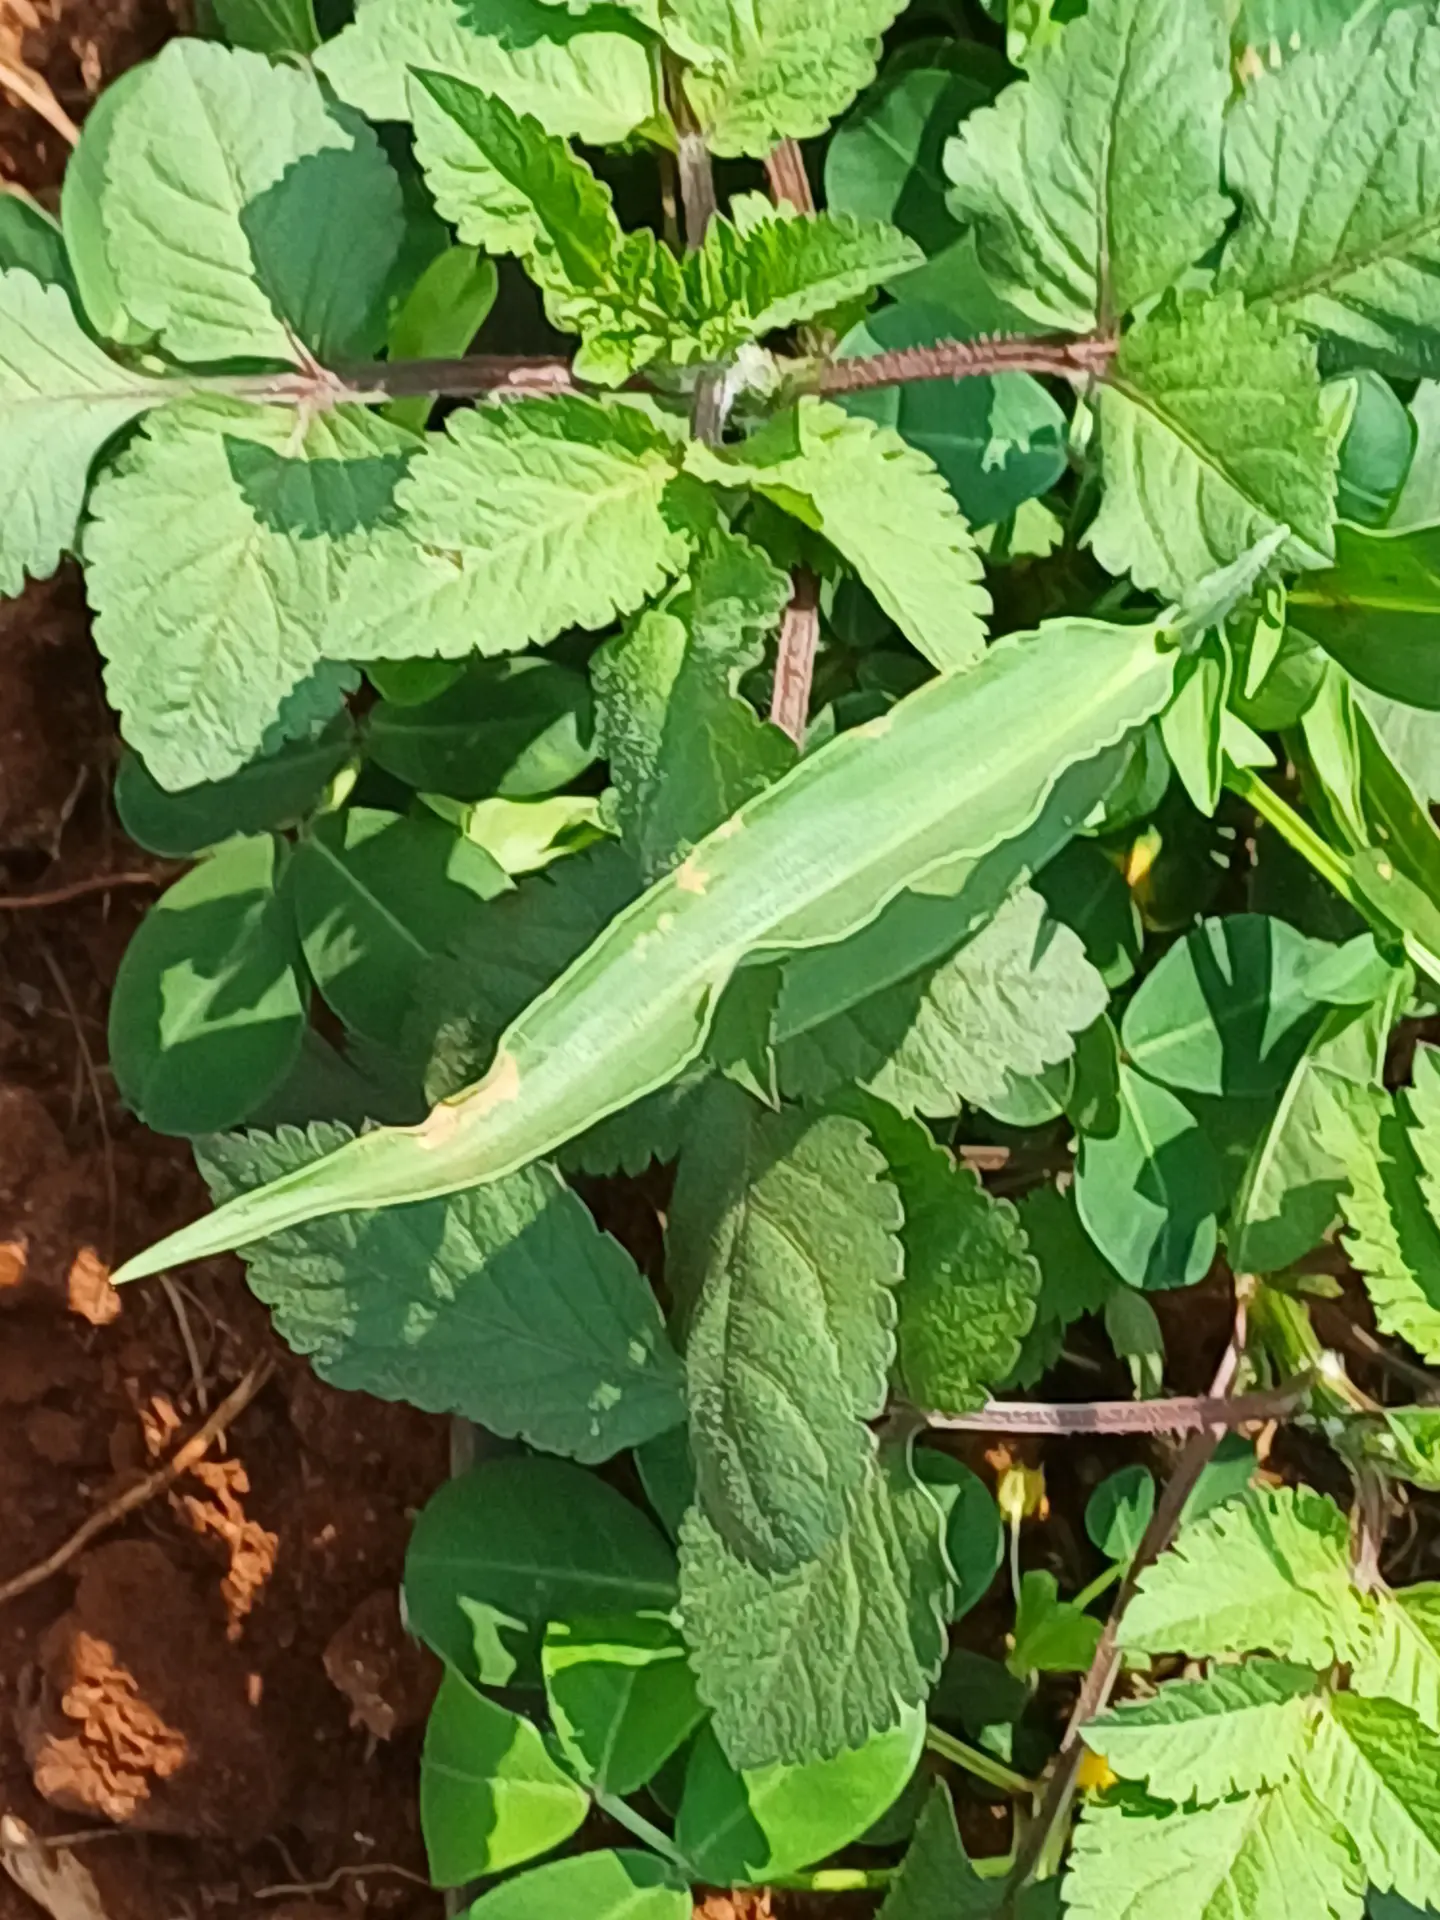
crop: groundnut
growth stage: flowering
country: Kenya
